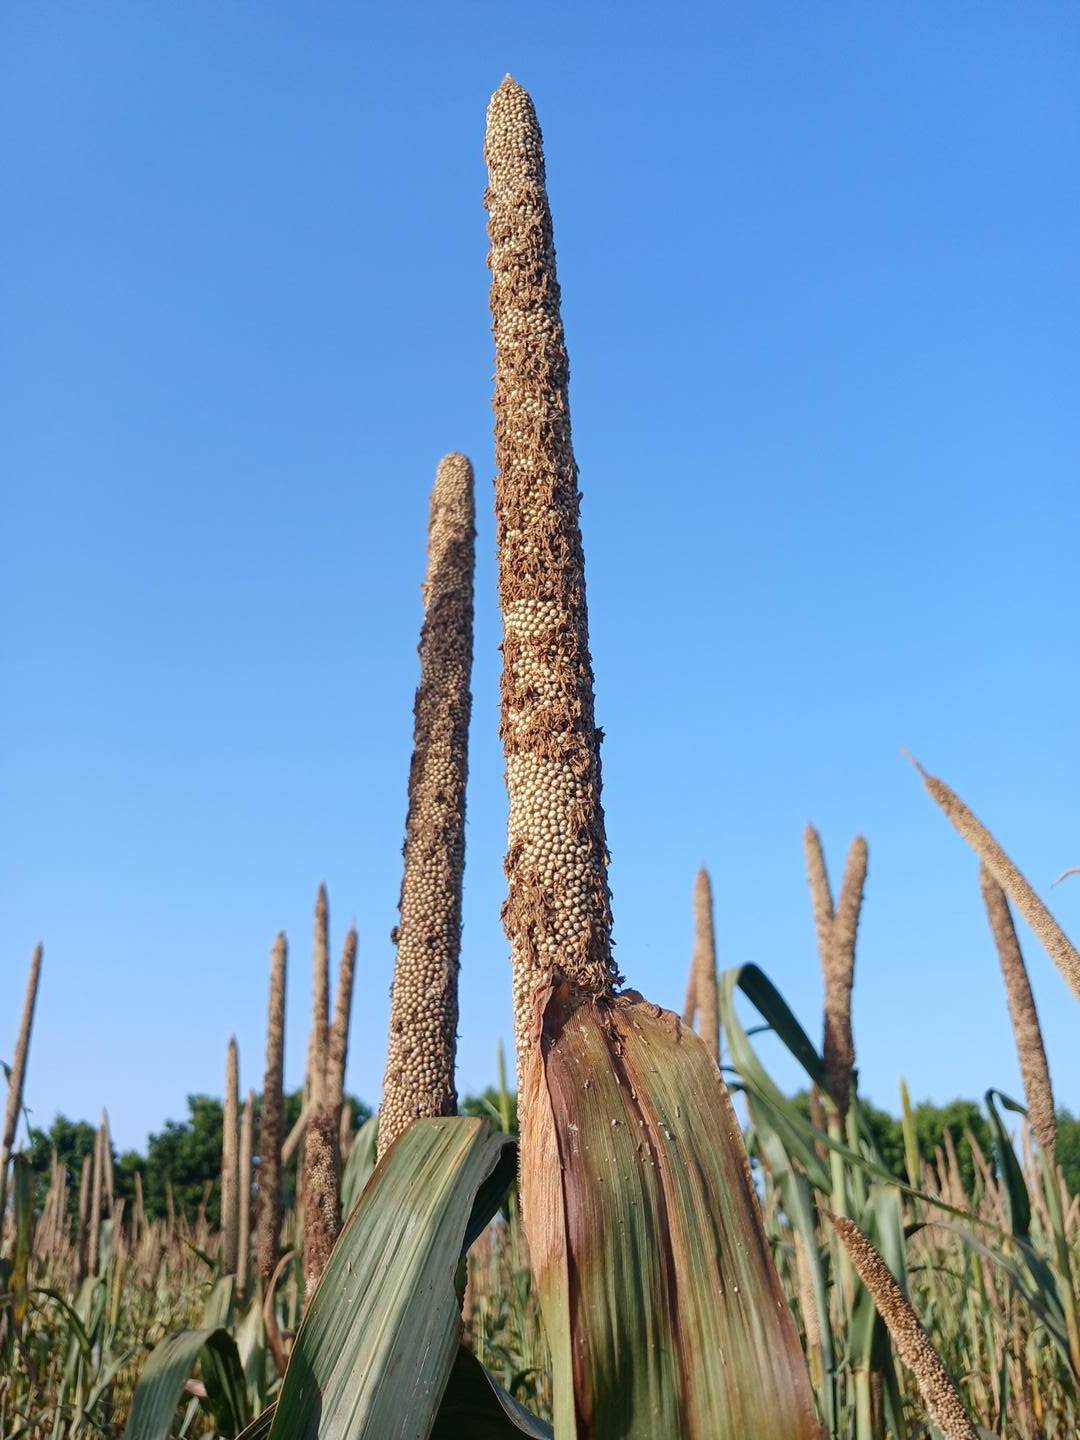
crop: pearl millet
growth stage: maturity
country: Senegal
